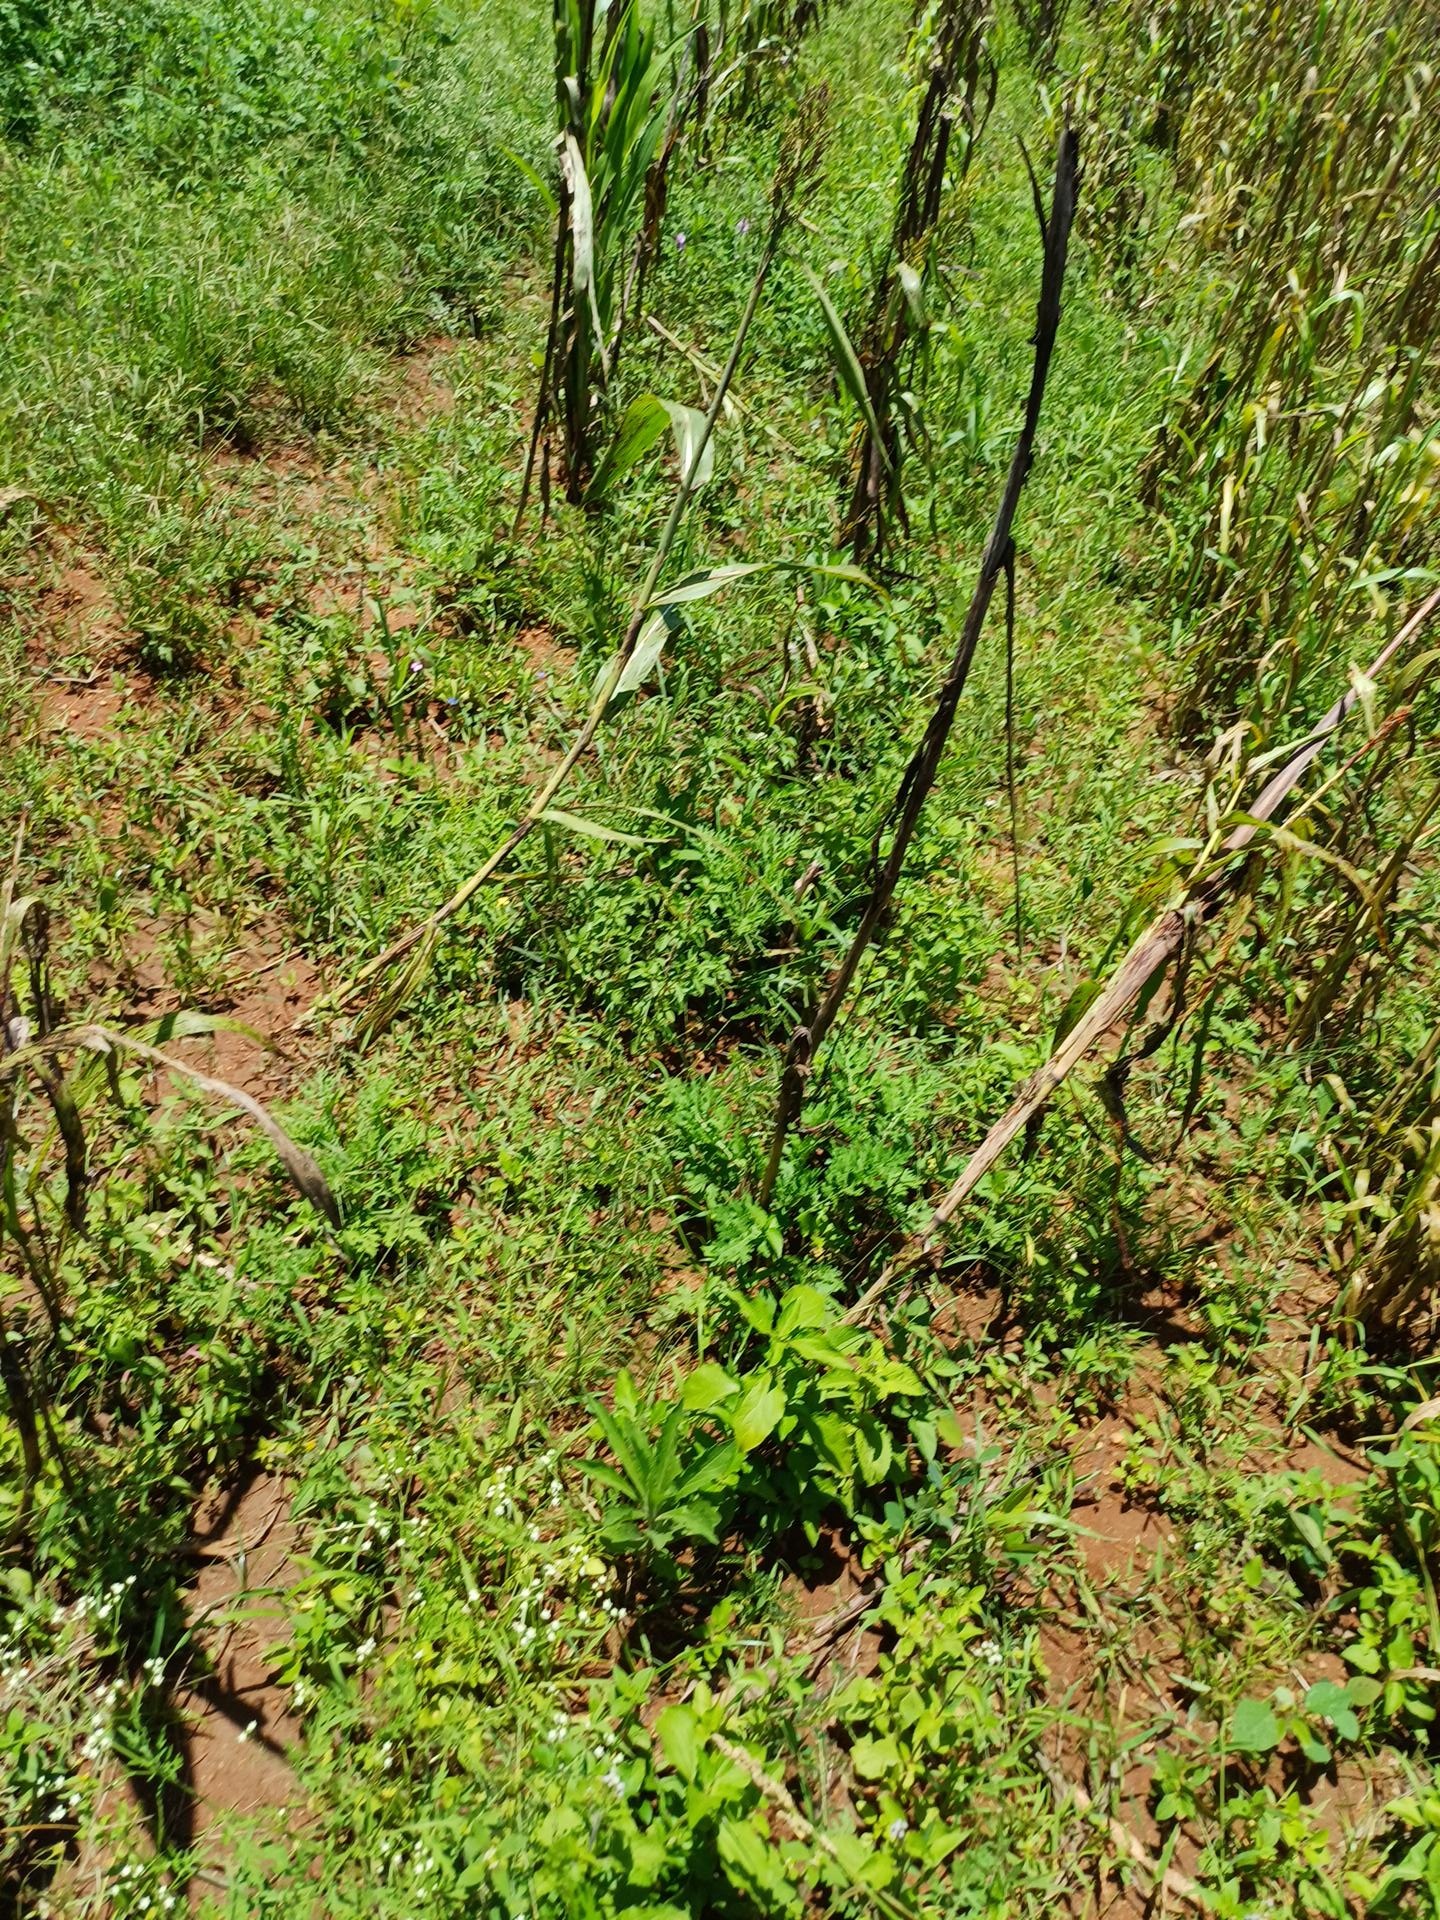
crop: sorghum
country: Kenya
